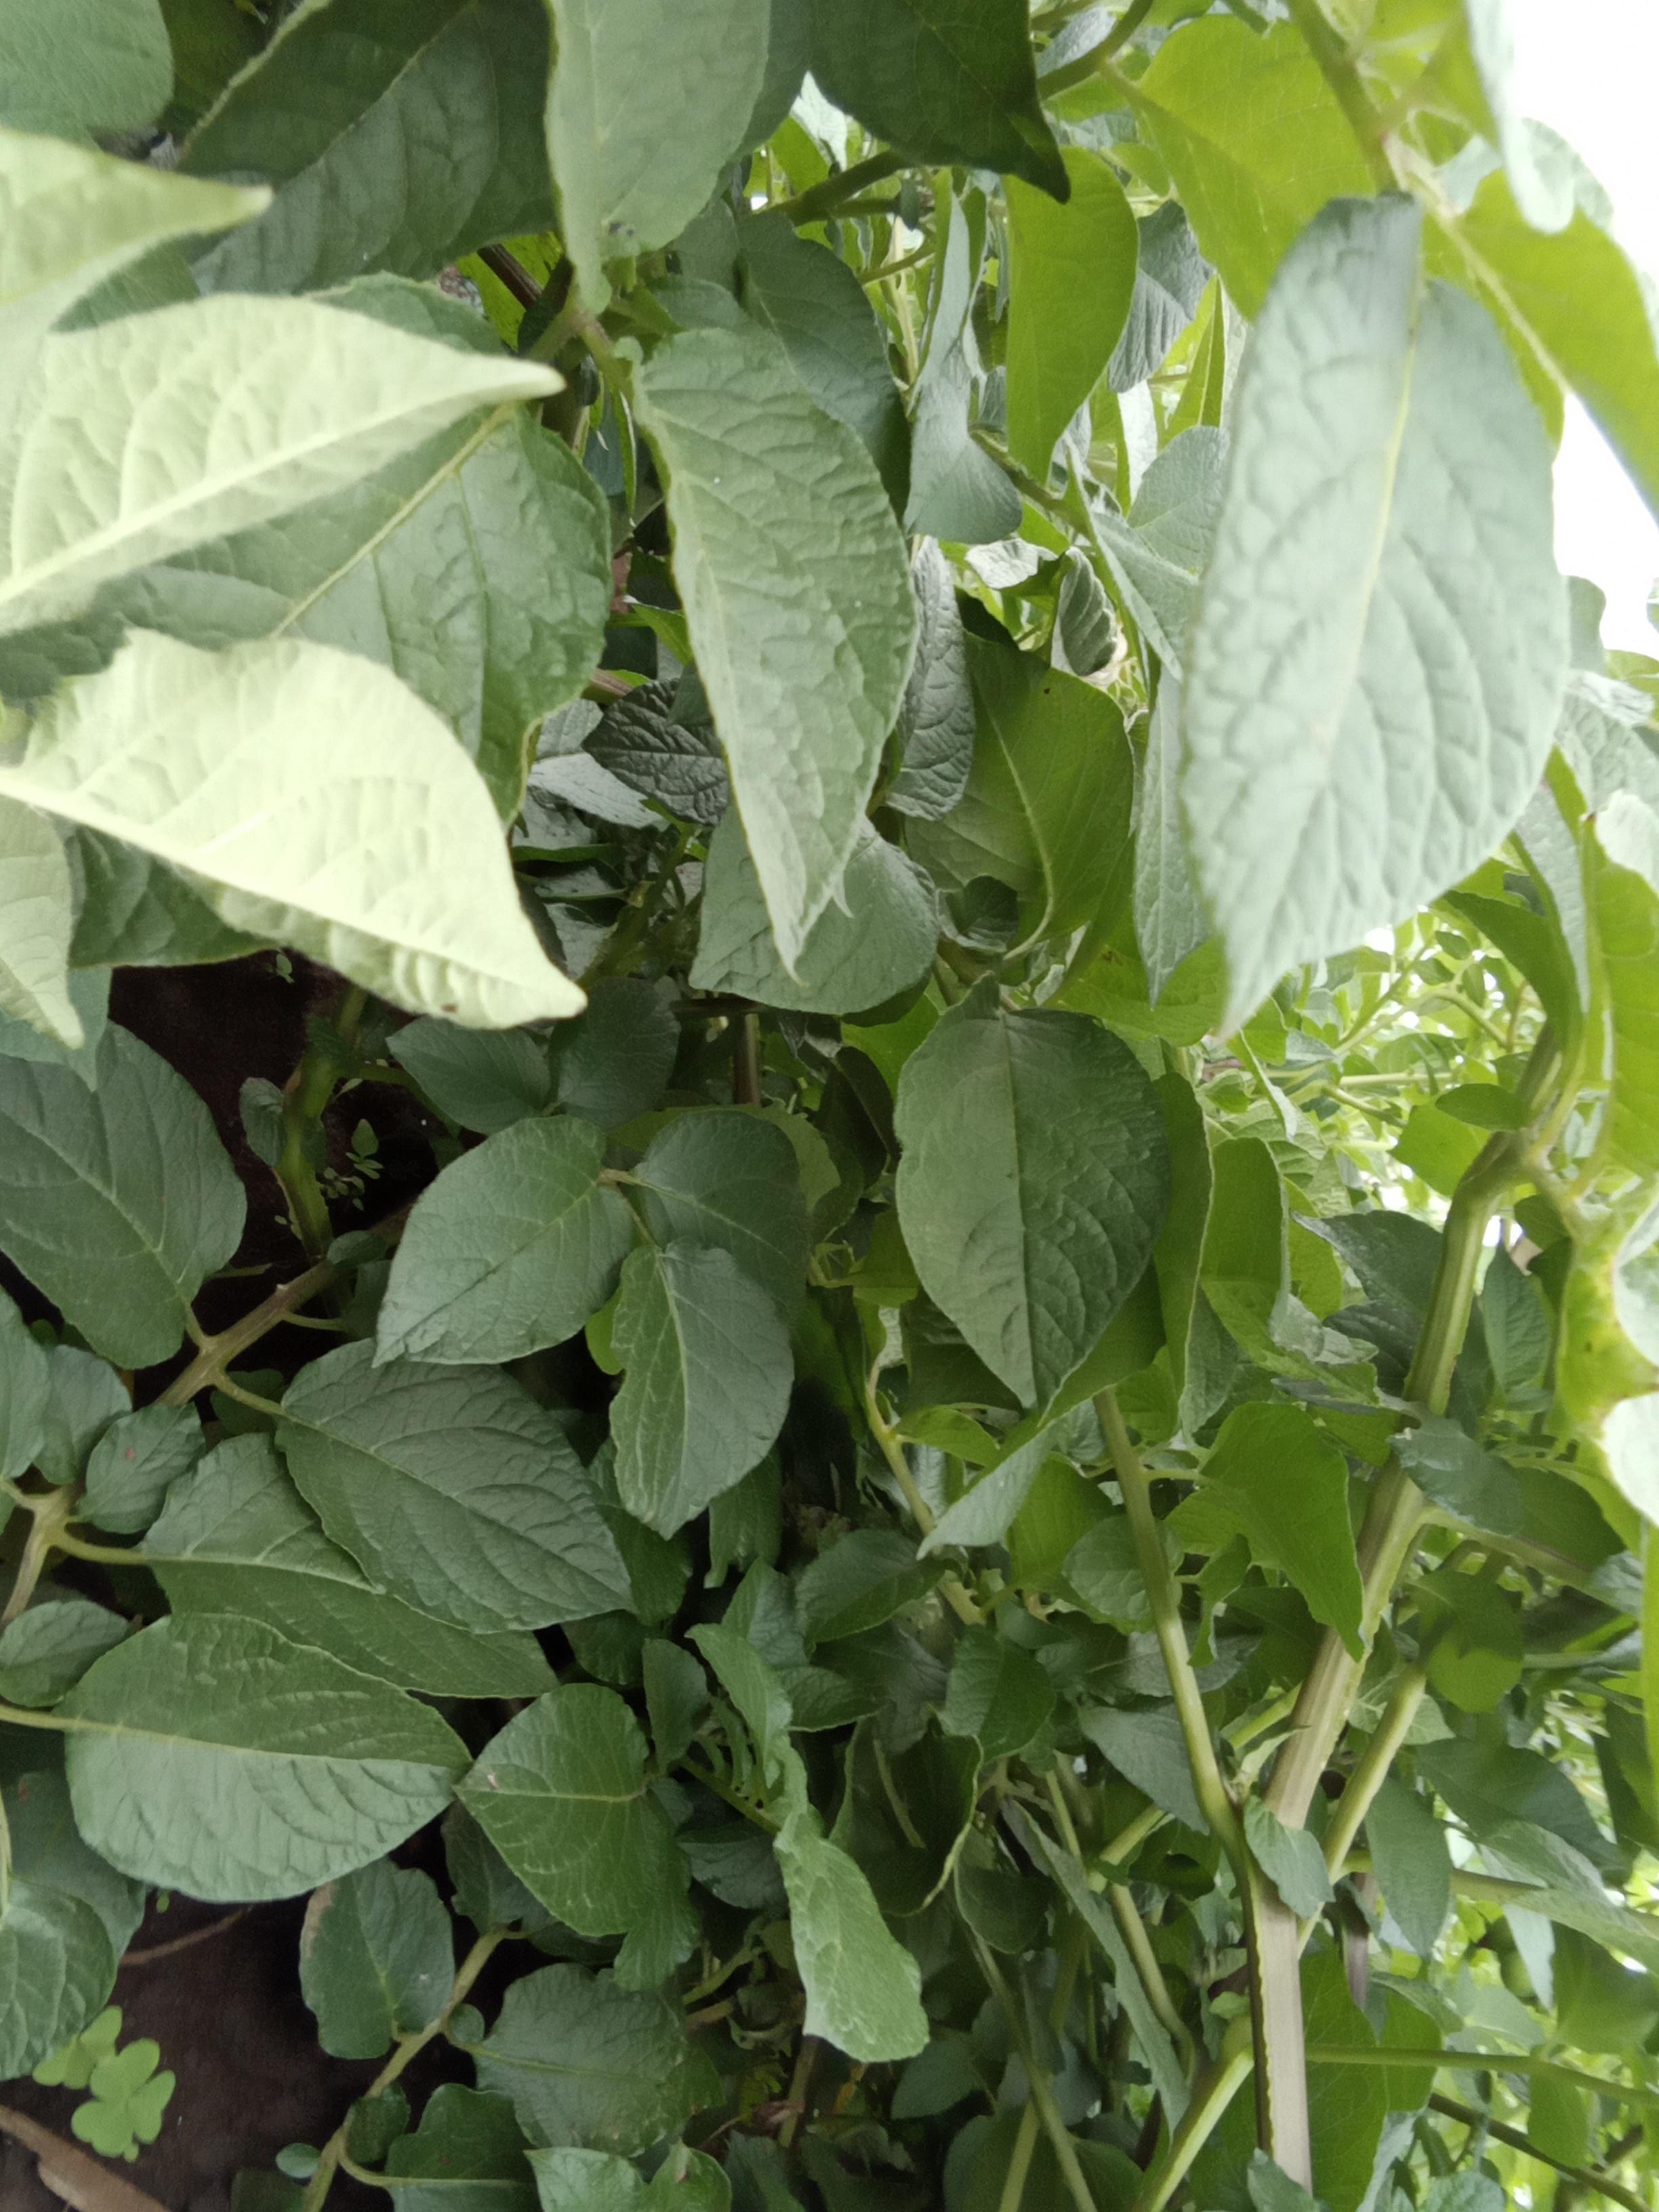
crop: potato
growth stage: flowering
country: Kenya
